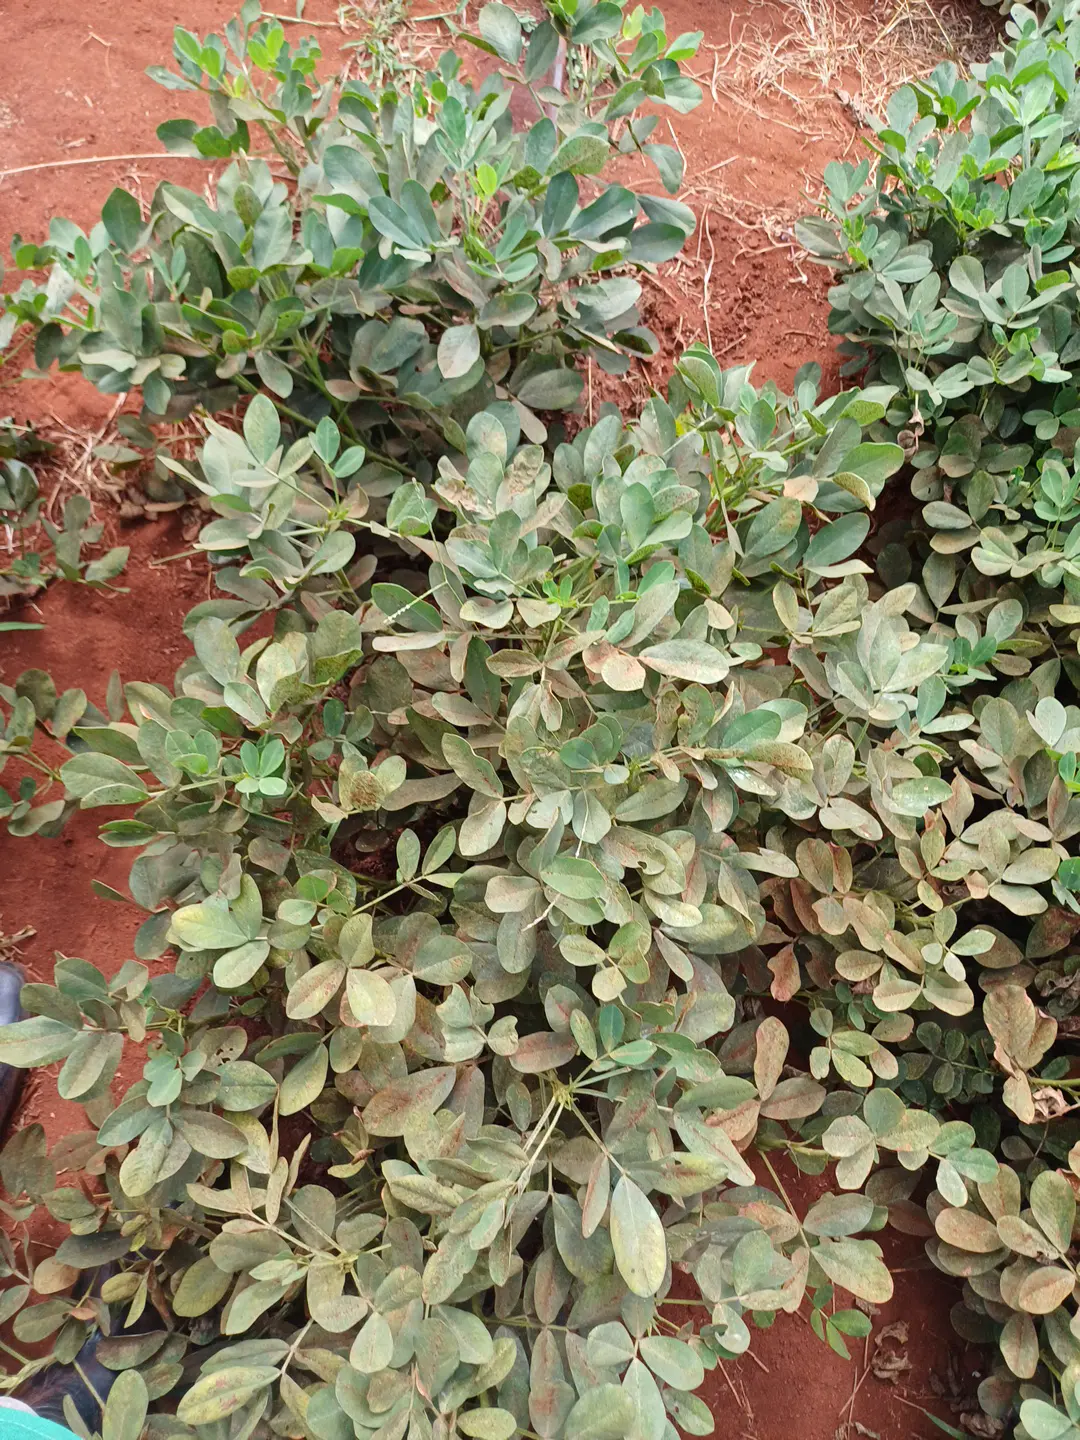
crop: groundnut
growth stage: pegging
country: Kenya
